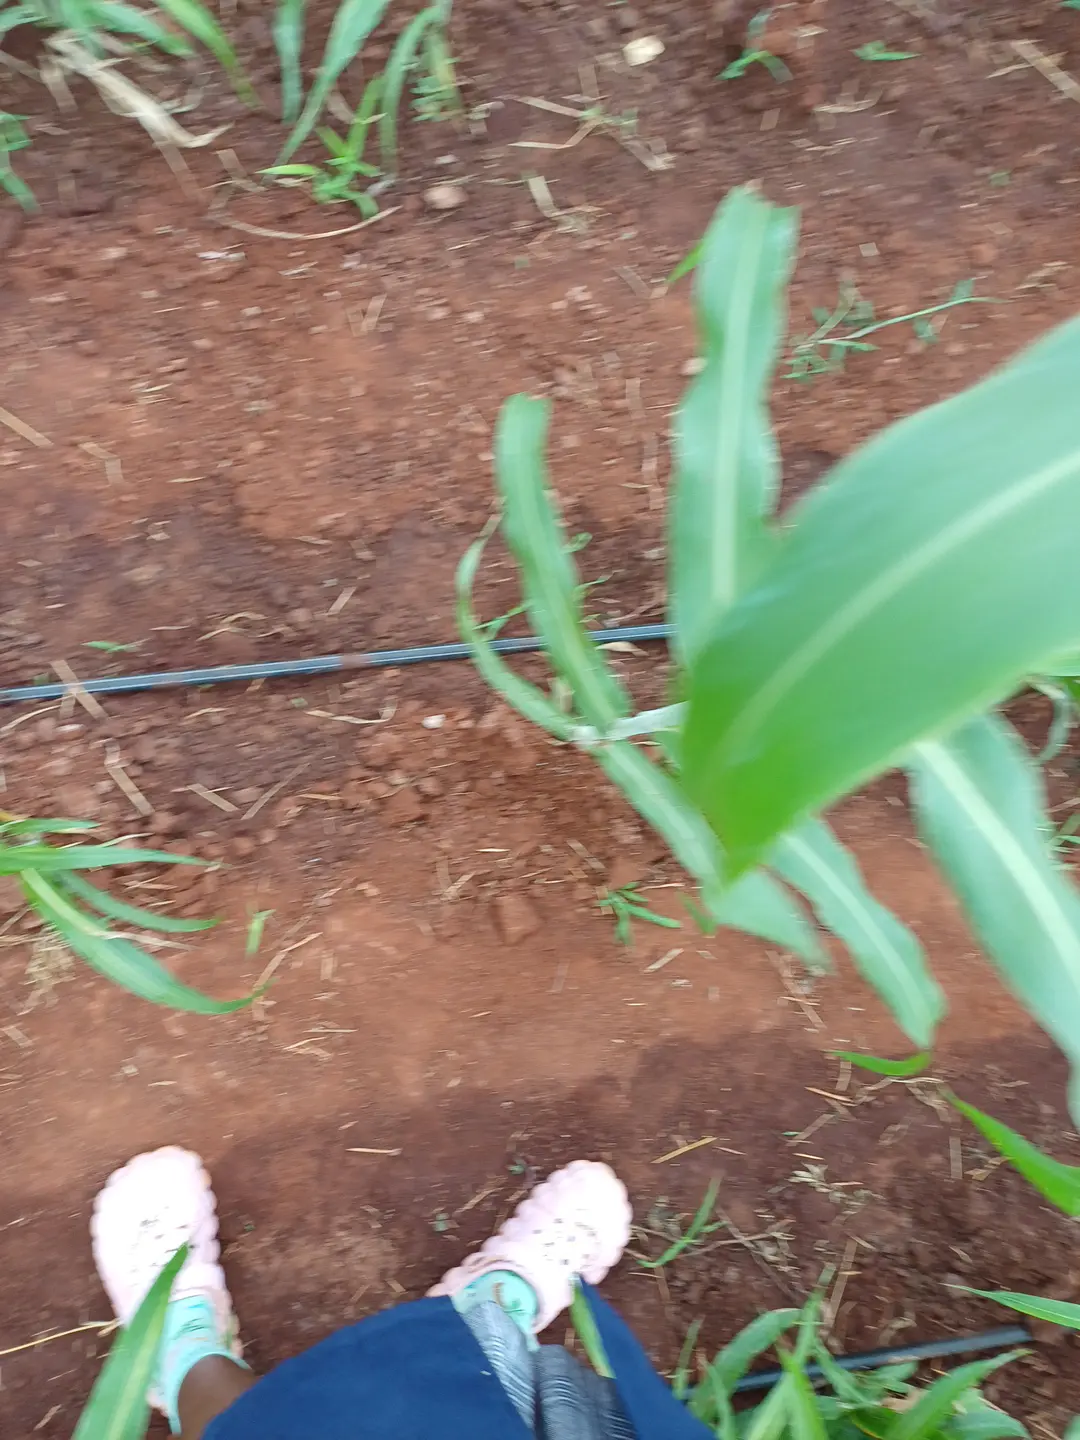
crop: sorghum
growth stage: flowering
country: Kenya
